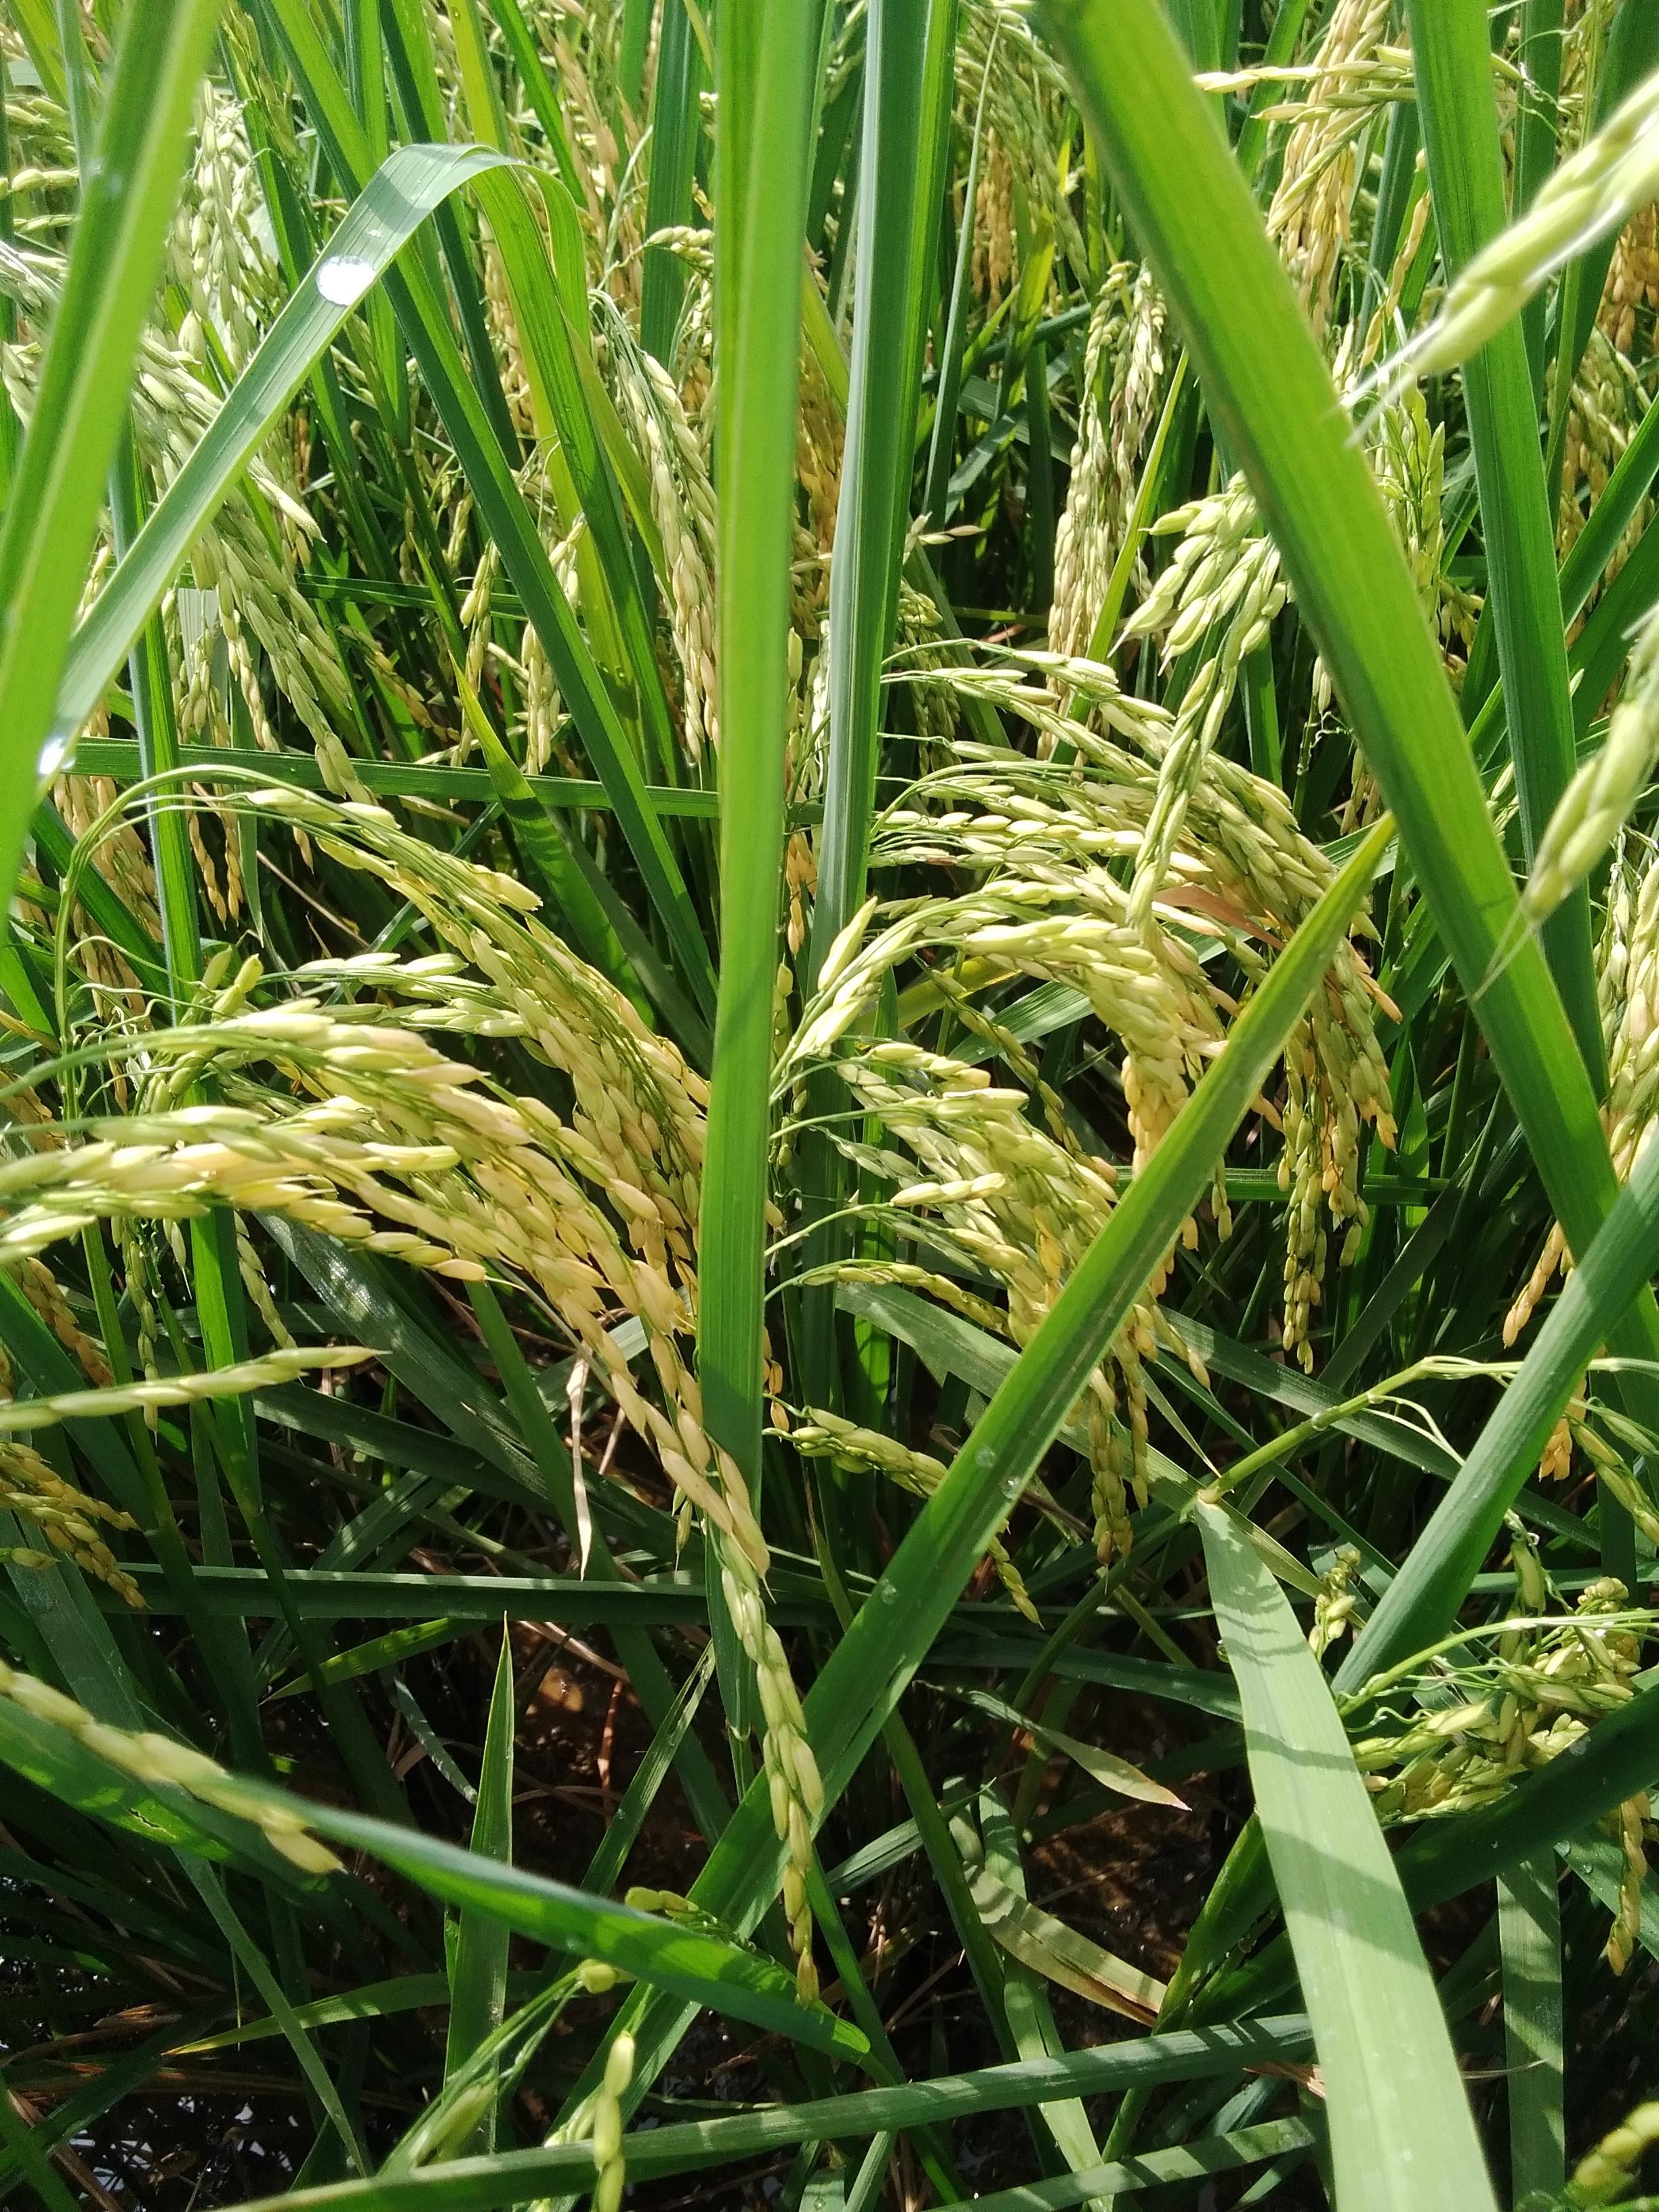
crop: rice
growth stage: ripening
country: Nigeria
